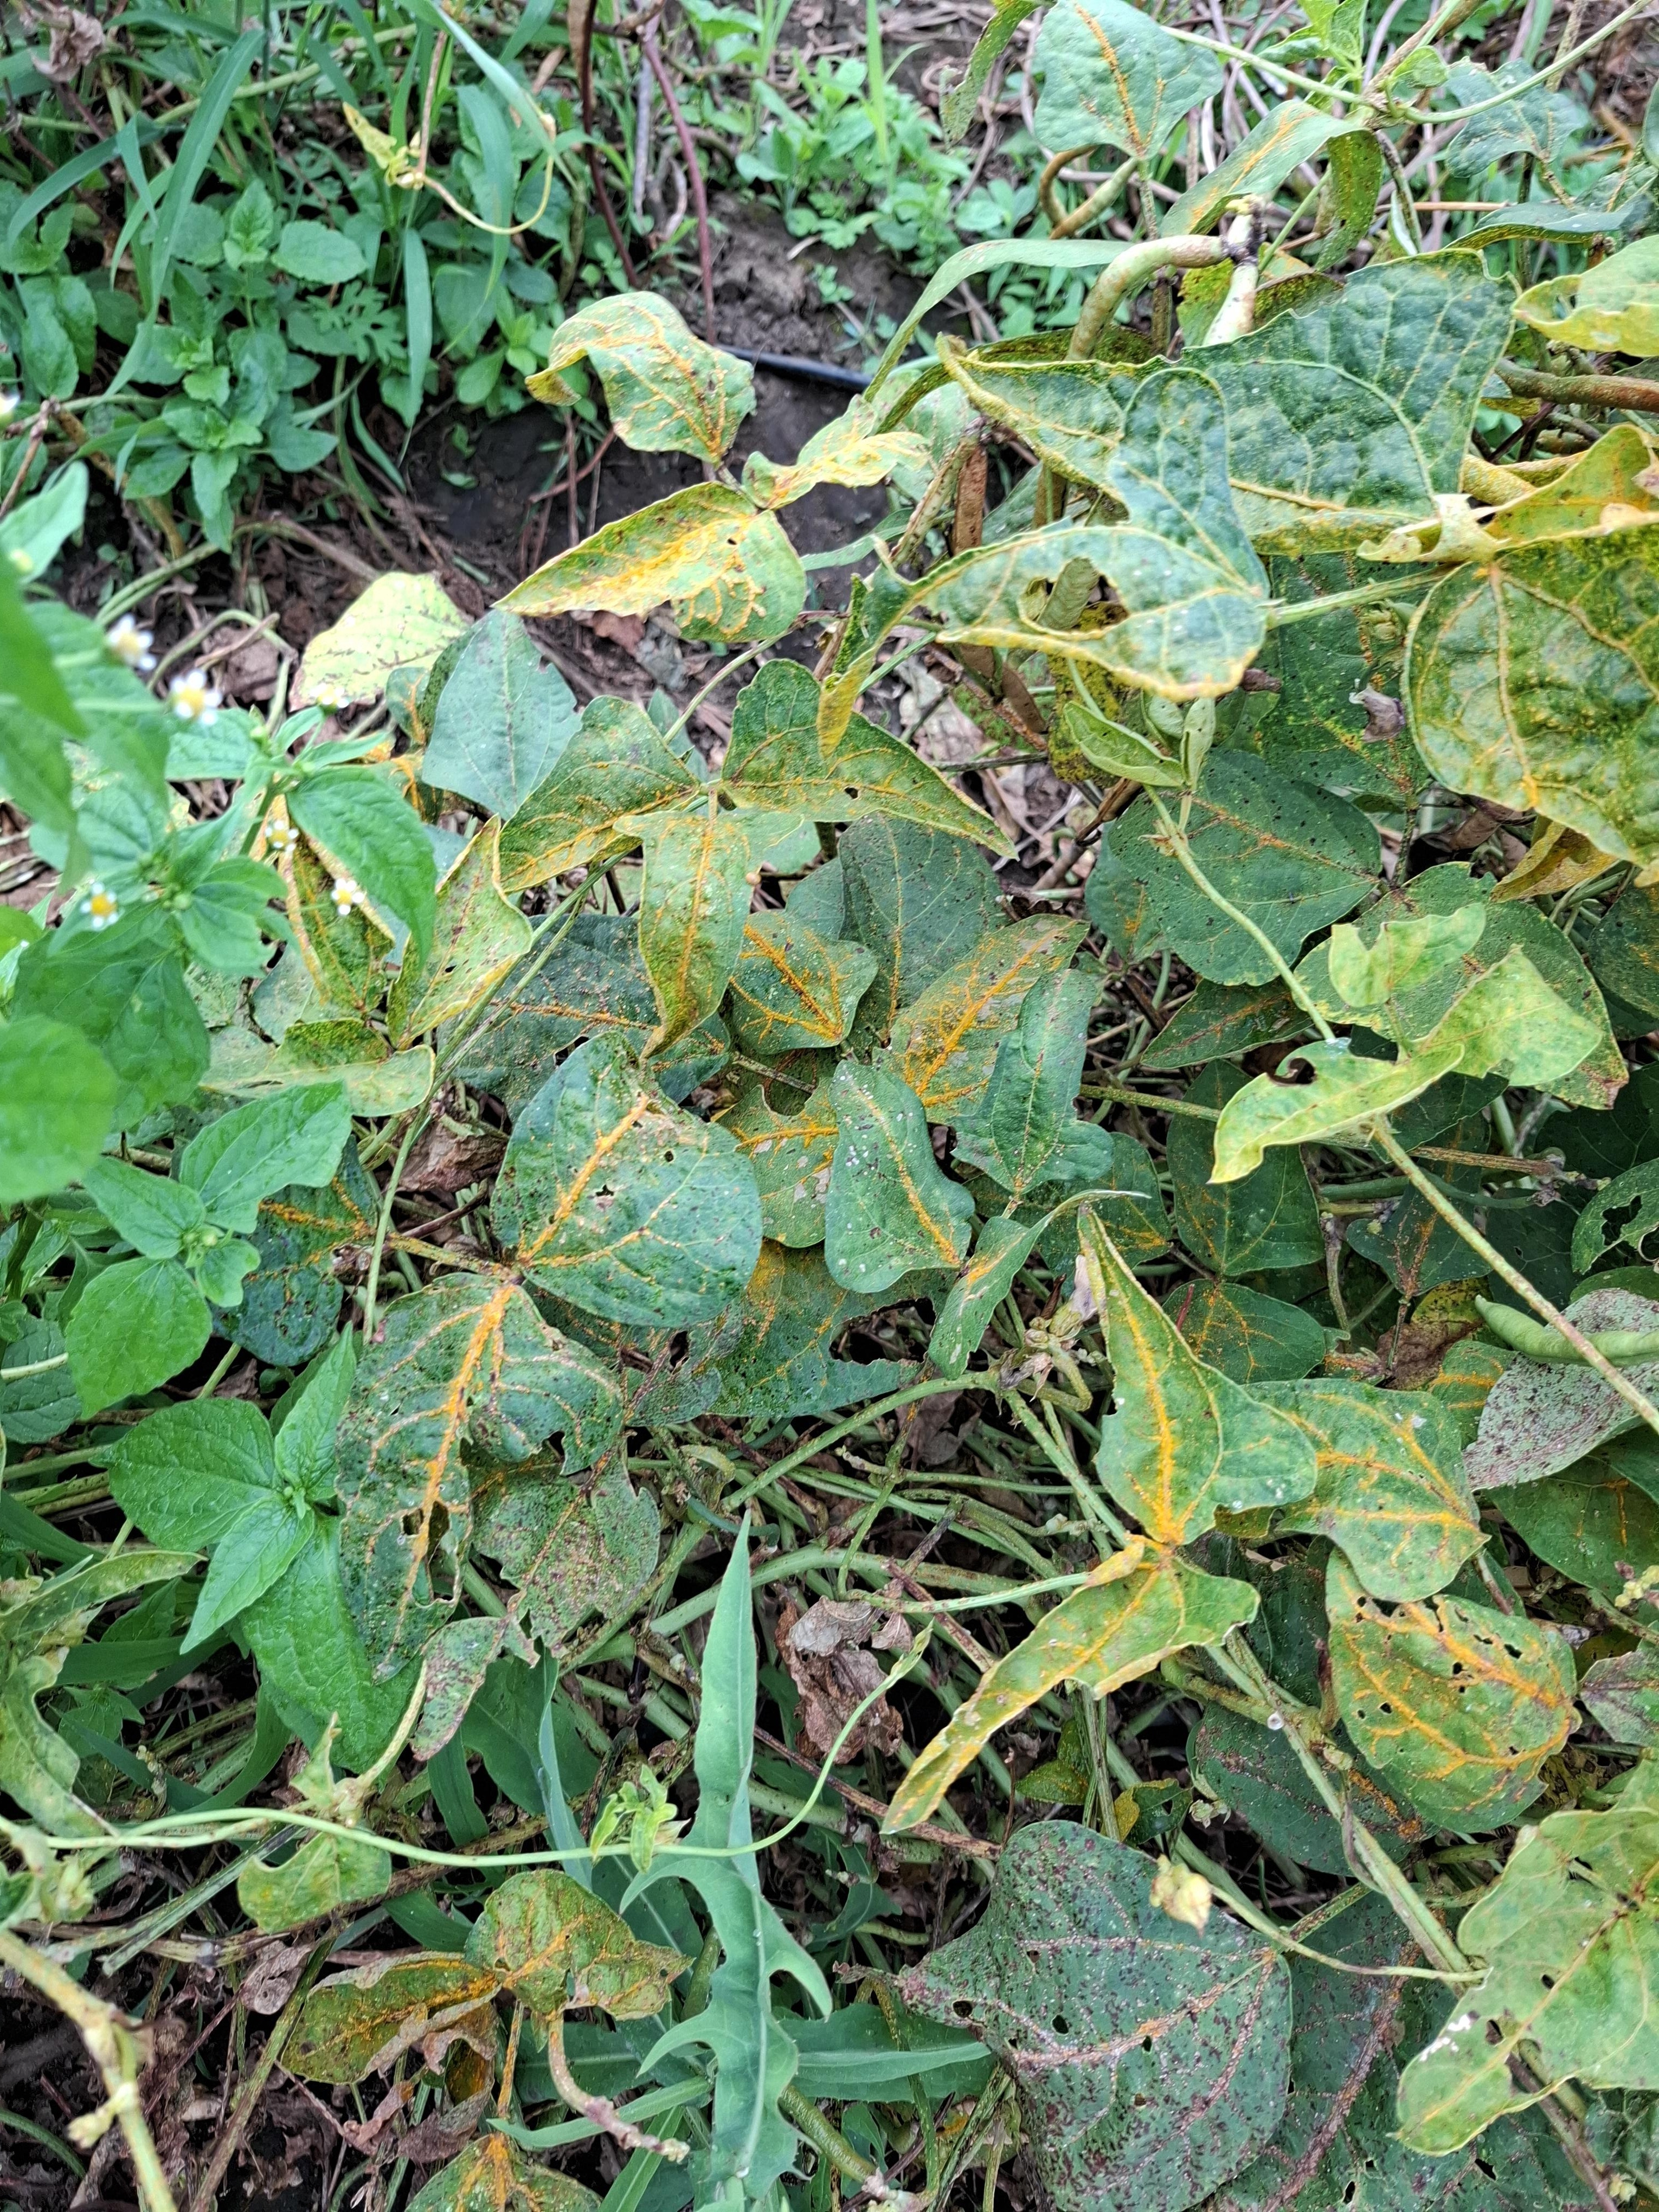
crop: cowpea
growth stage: development pod
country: Tanzania
